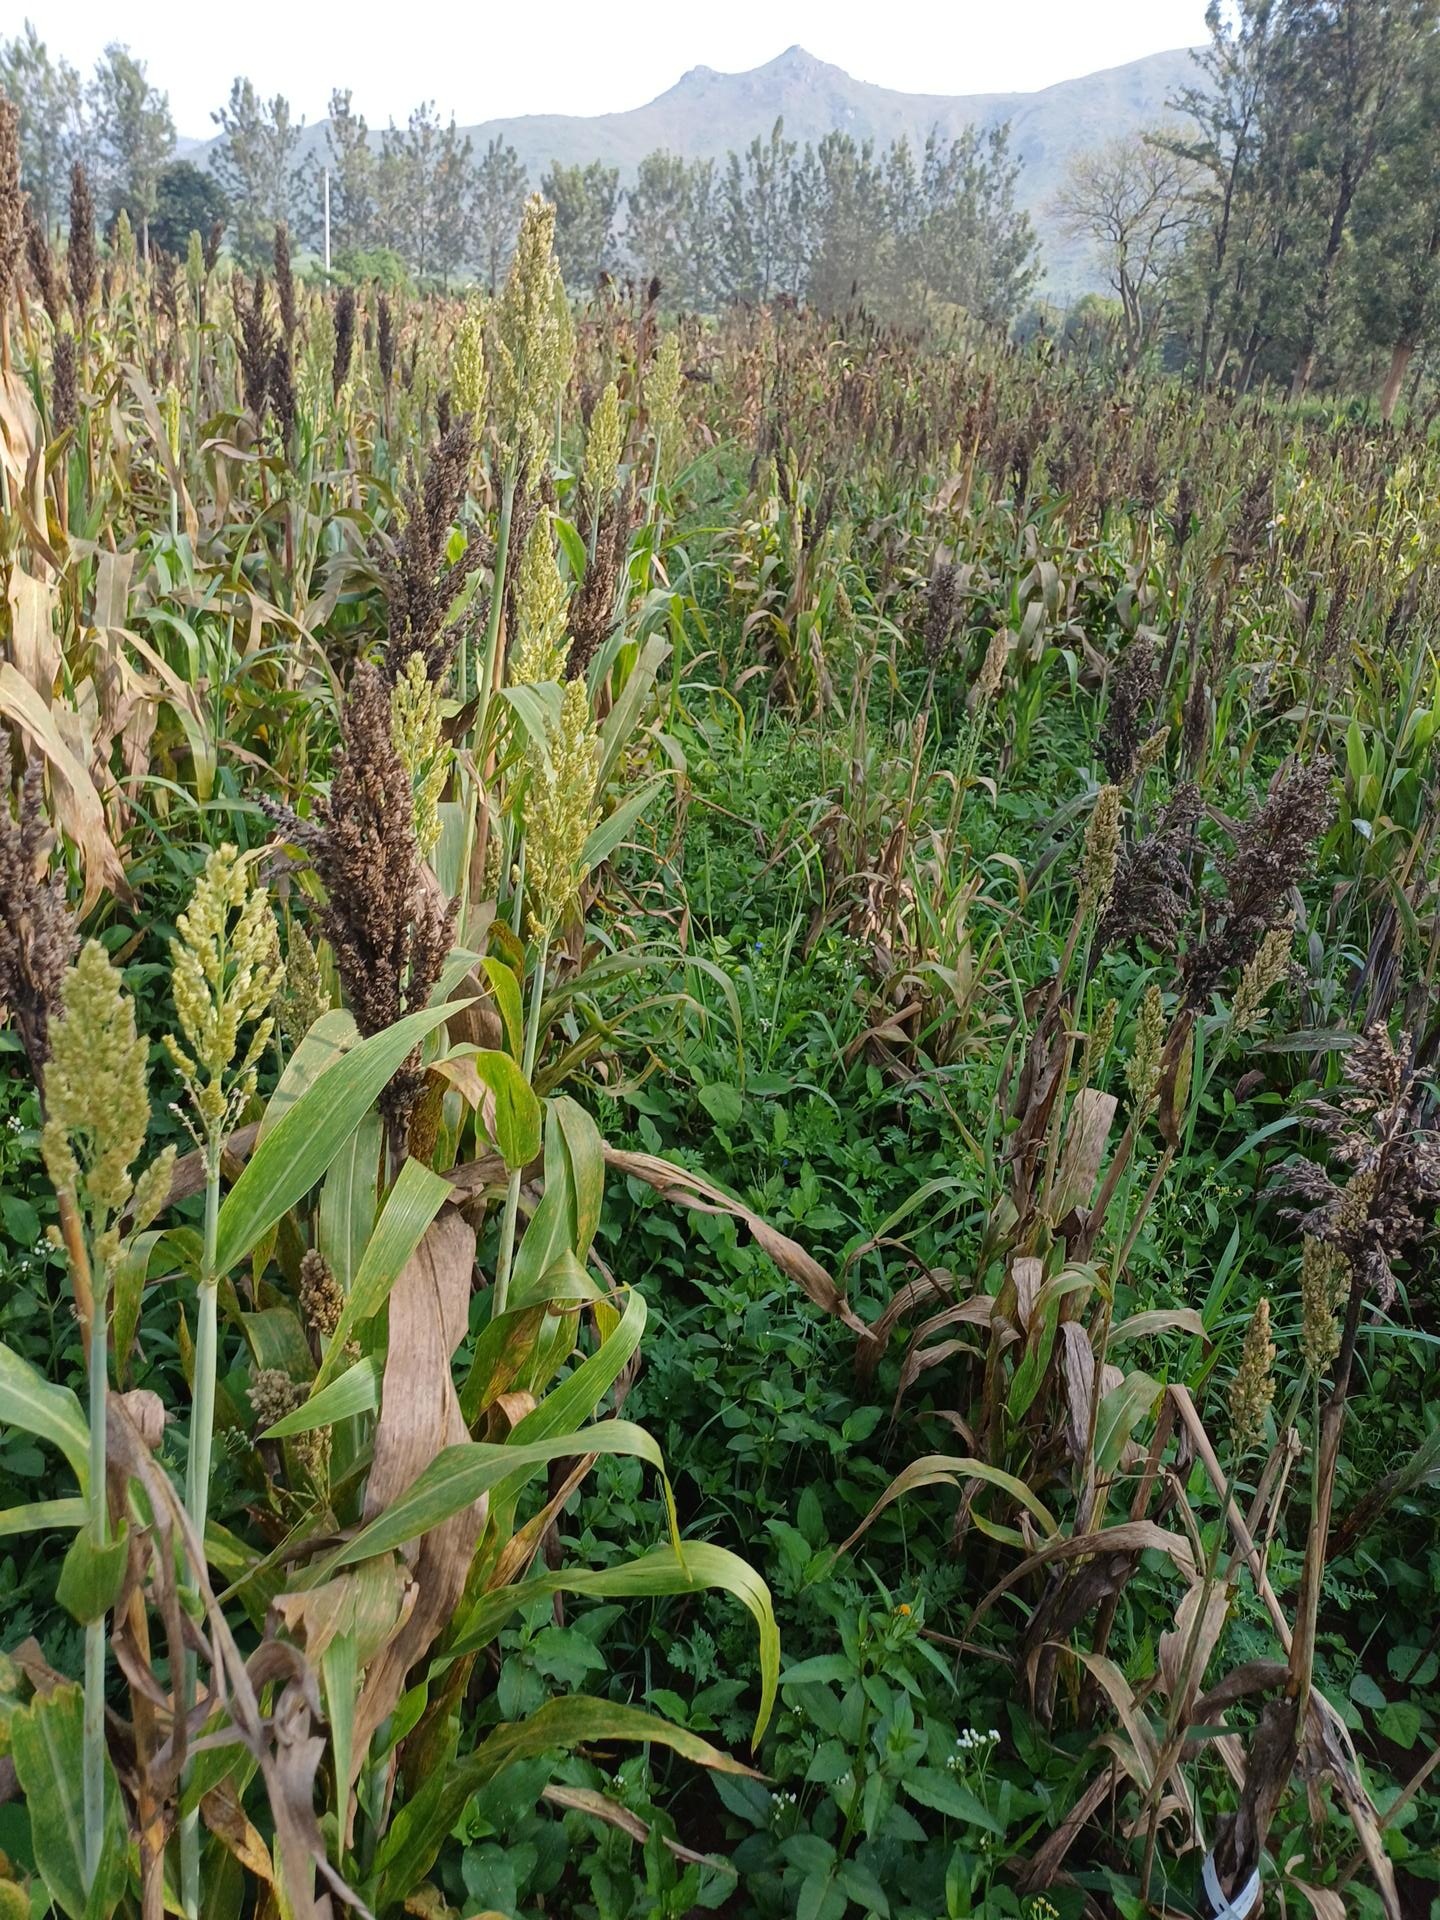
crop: sorghum
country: Kenya
